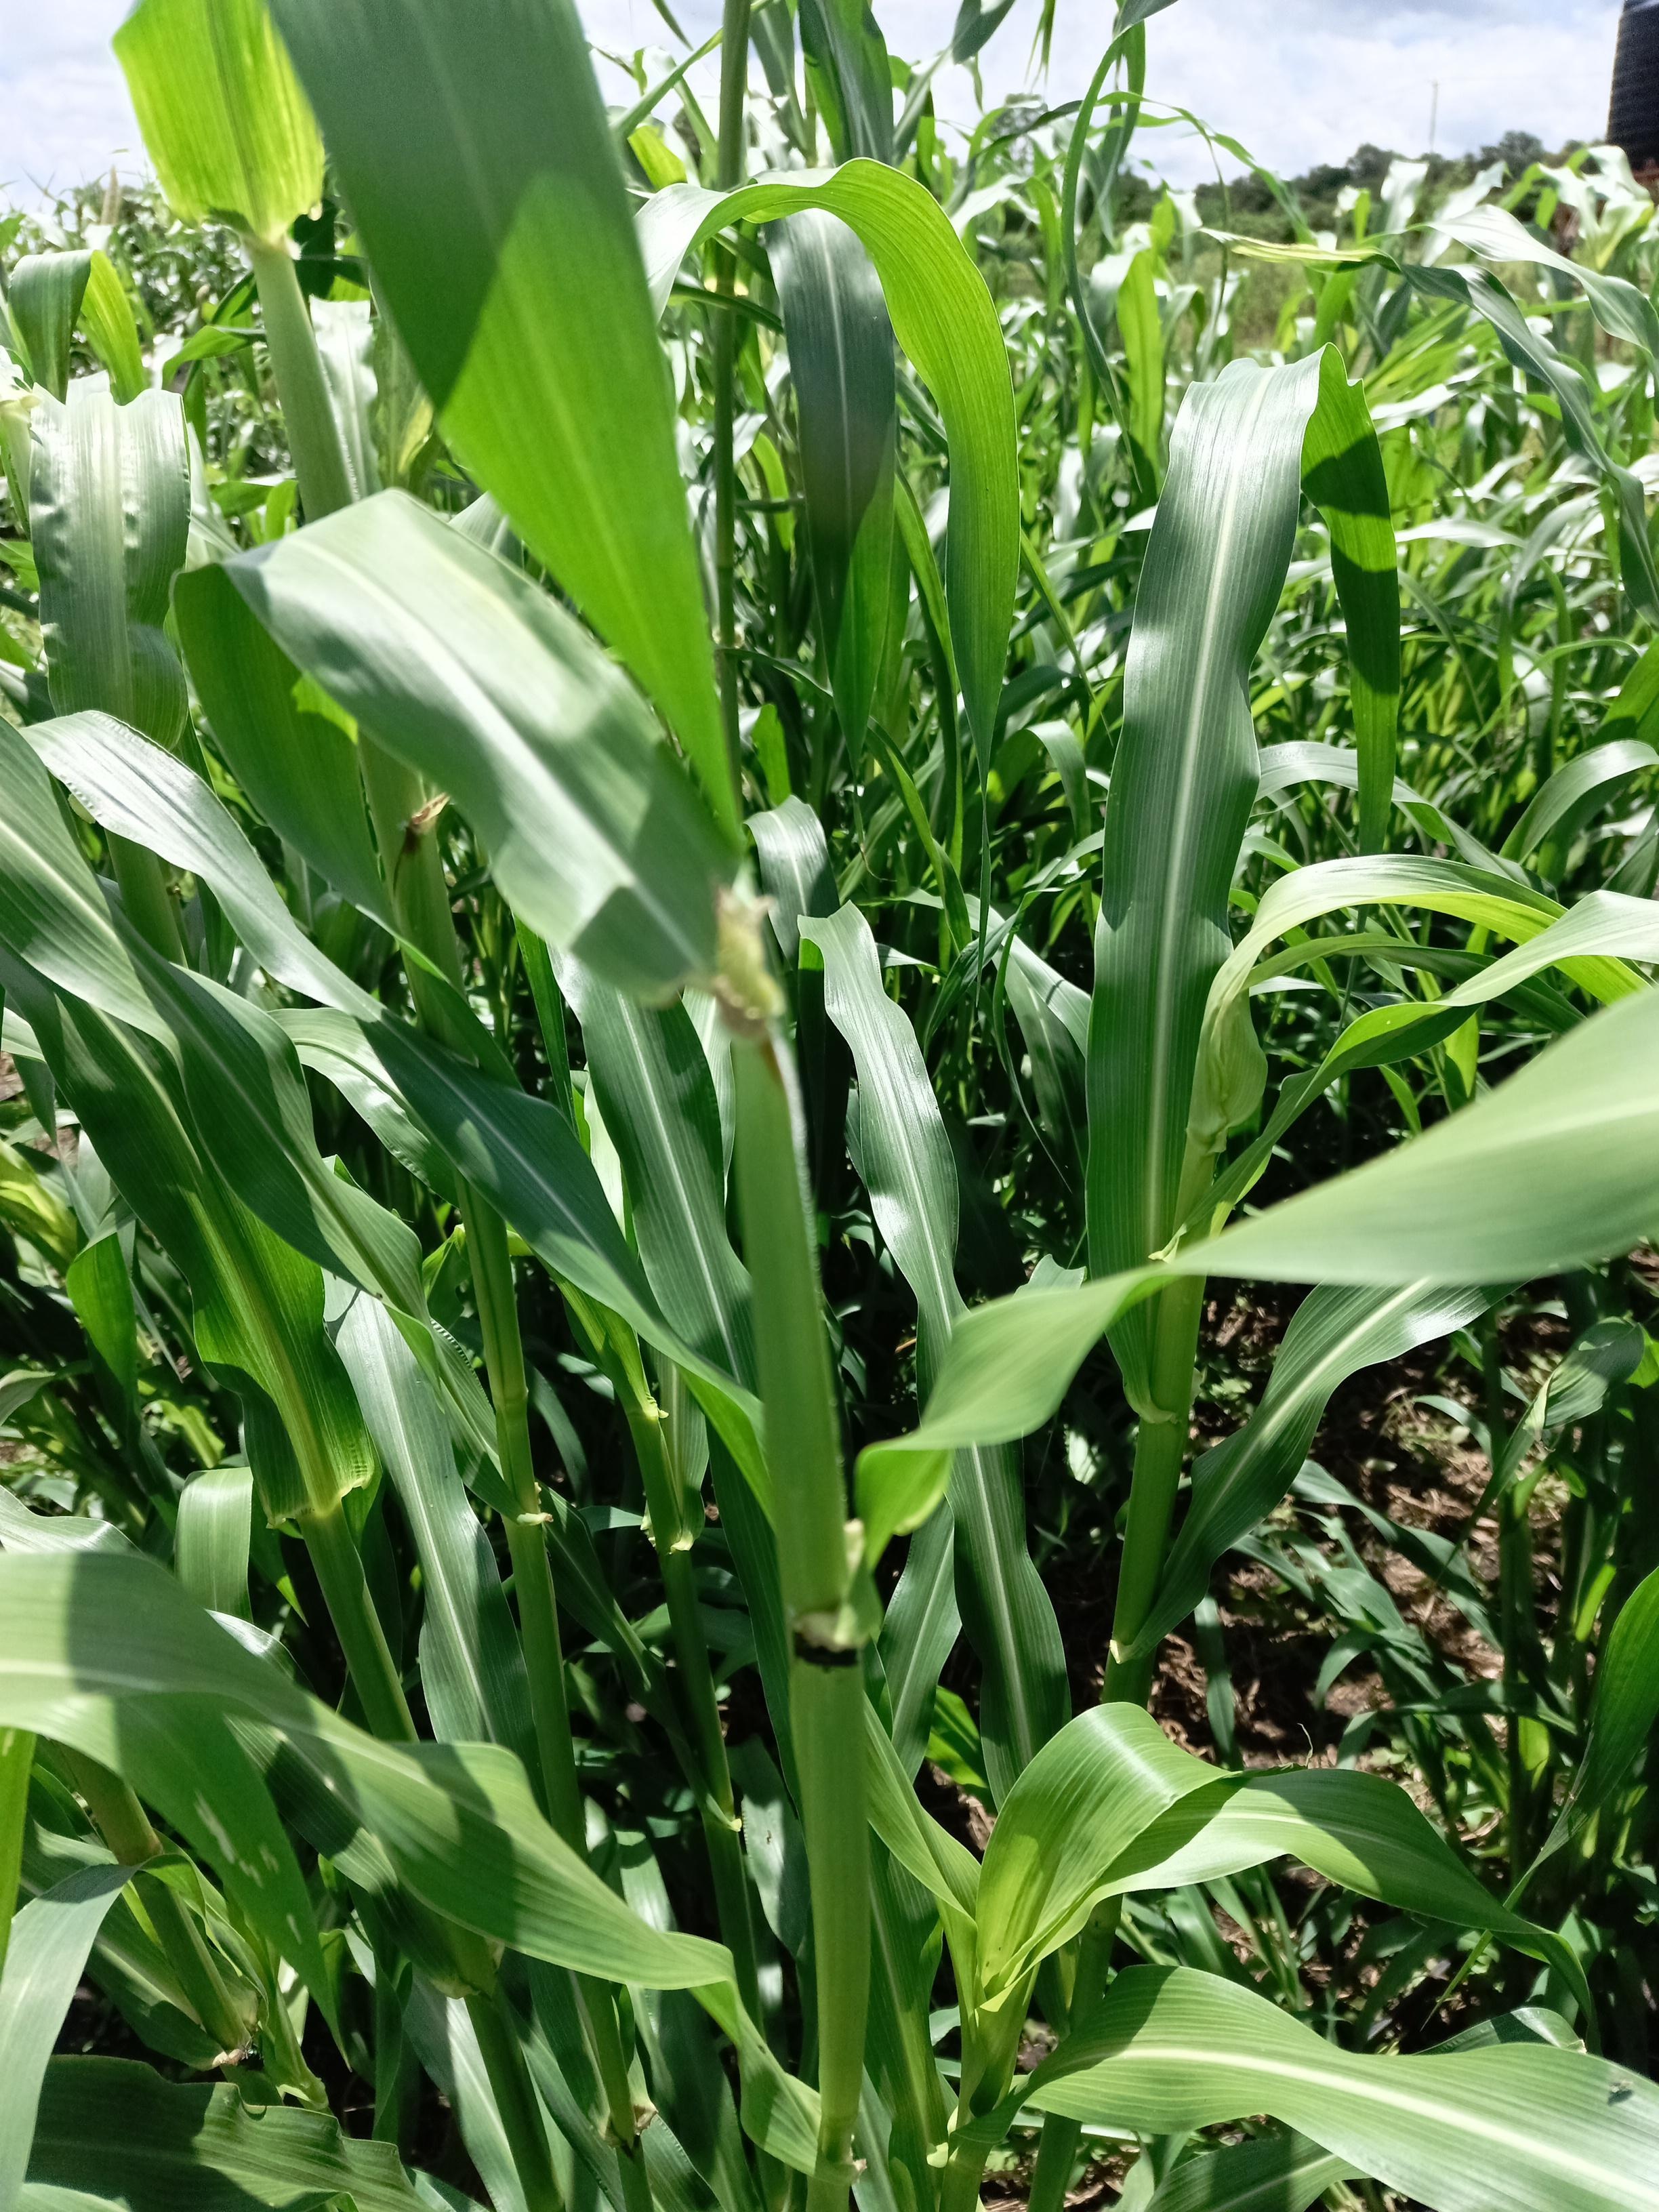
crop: pearl millet
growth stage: heading tuber
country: Tanzania
